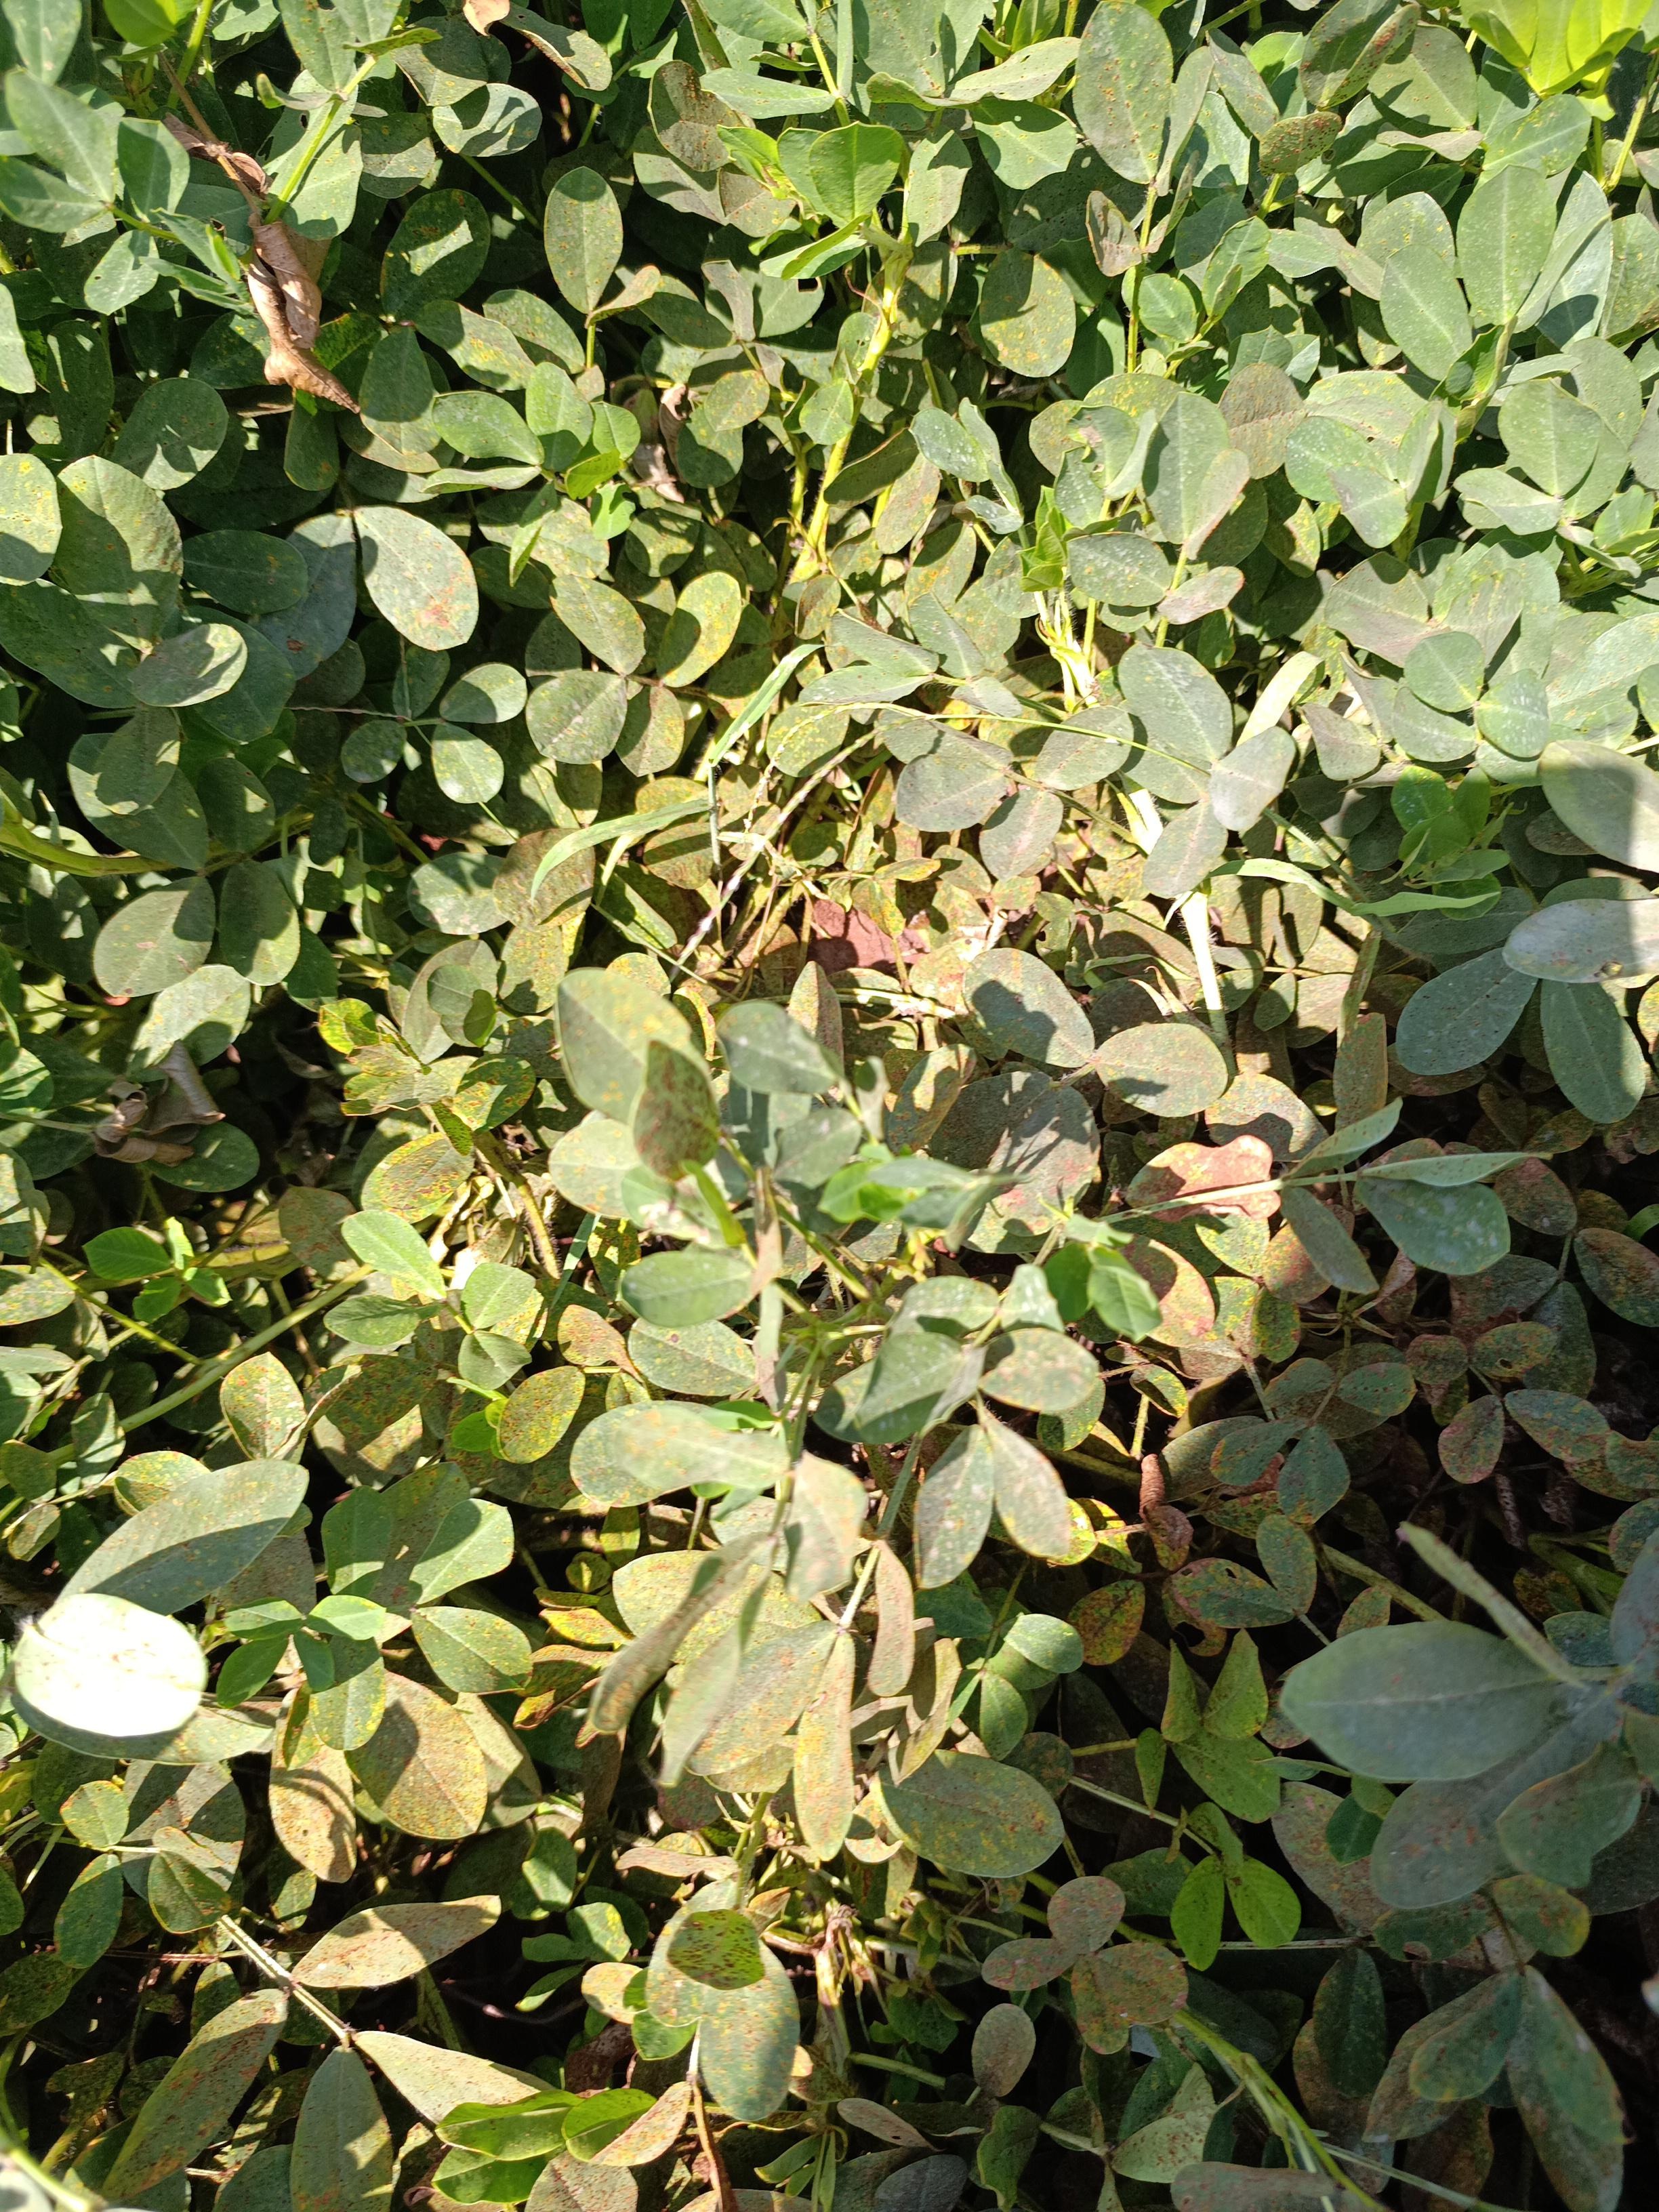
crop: groundnut
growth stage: pegging
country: Kenya
